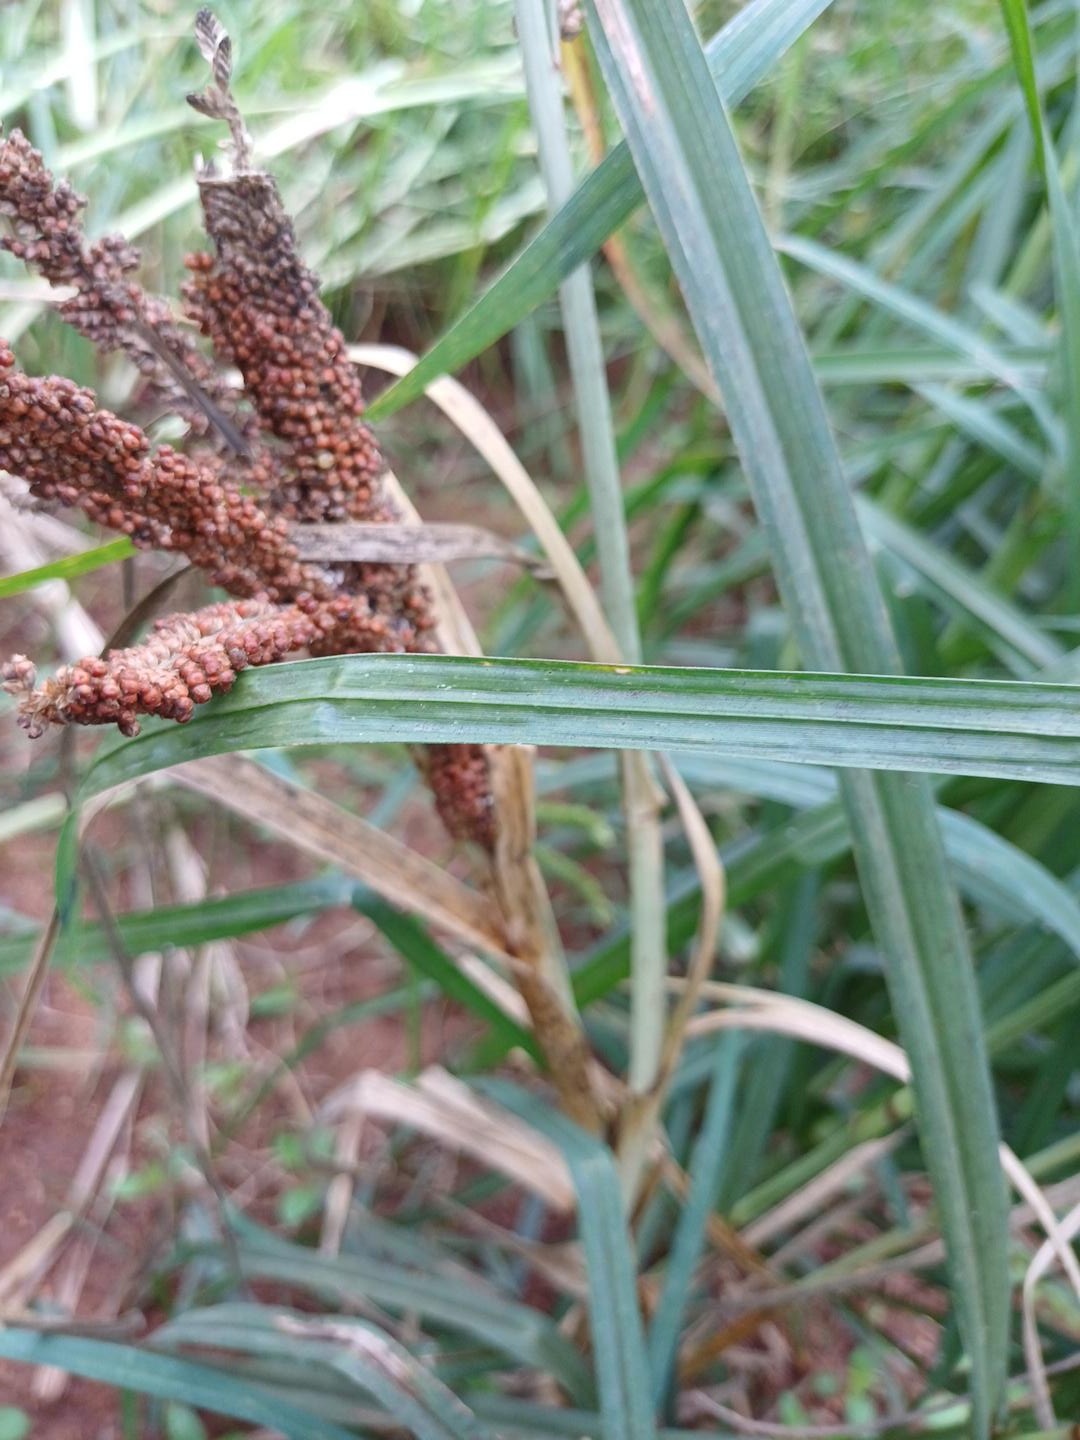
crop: finger millet
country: Kenya
